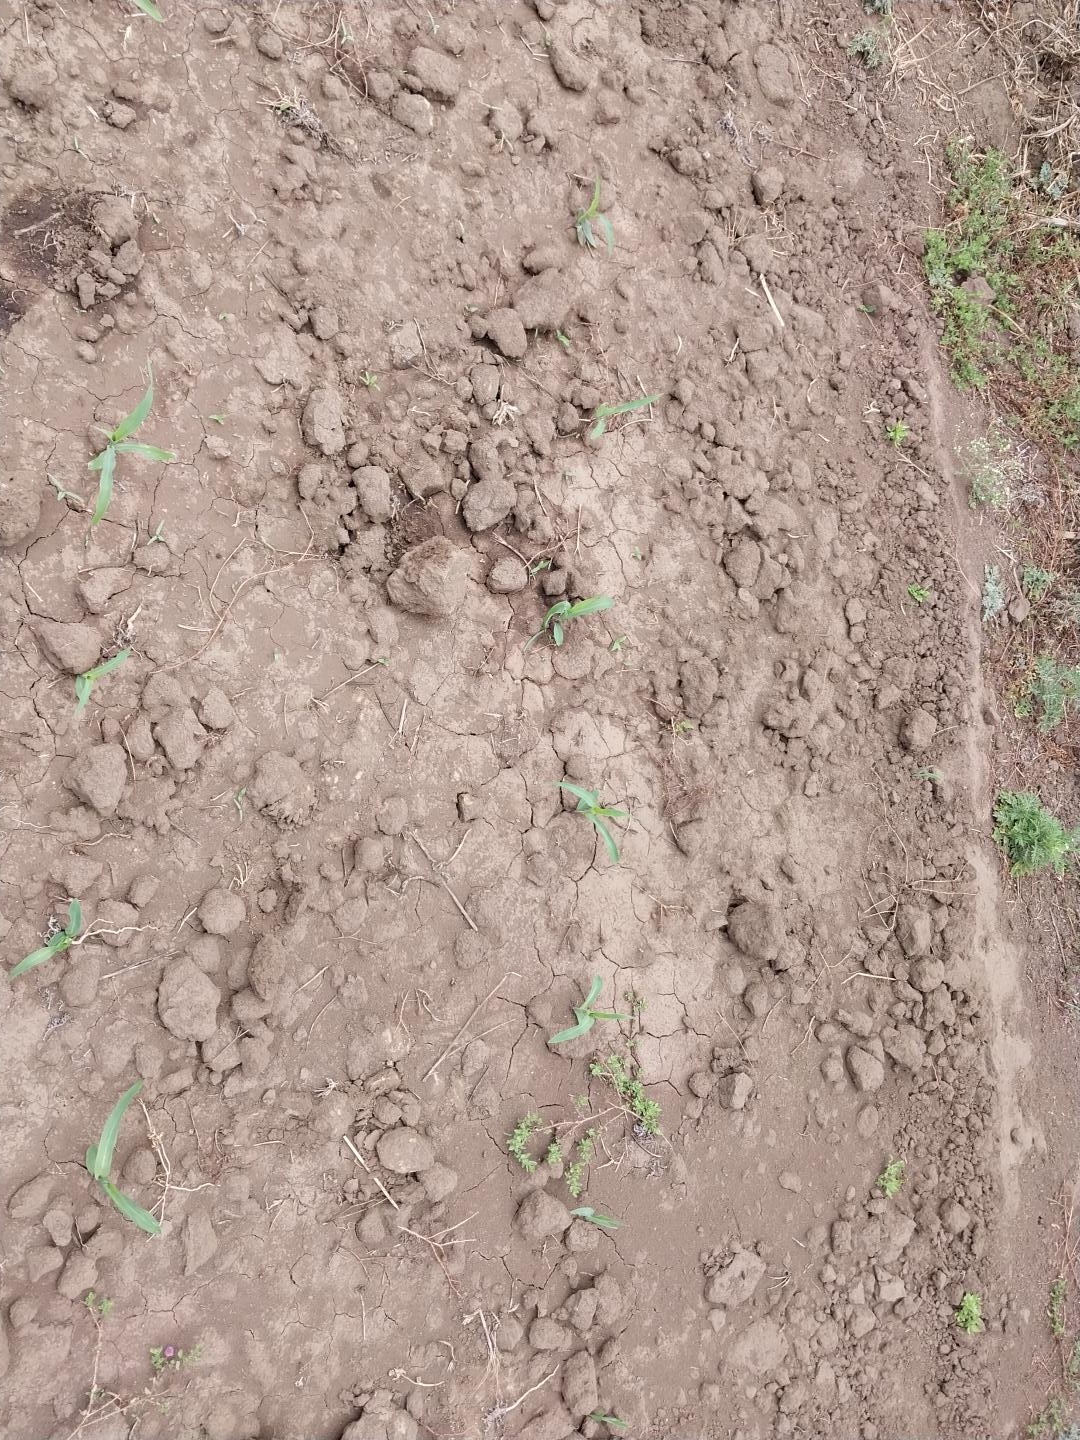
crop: maize
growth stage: emergence
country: Tanzania
